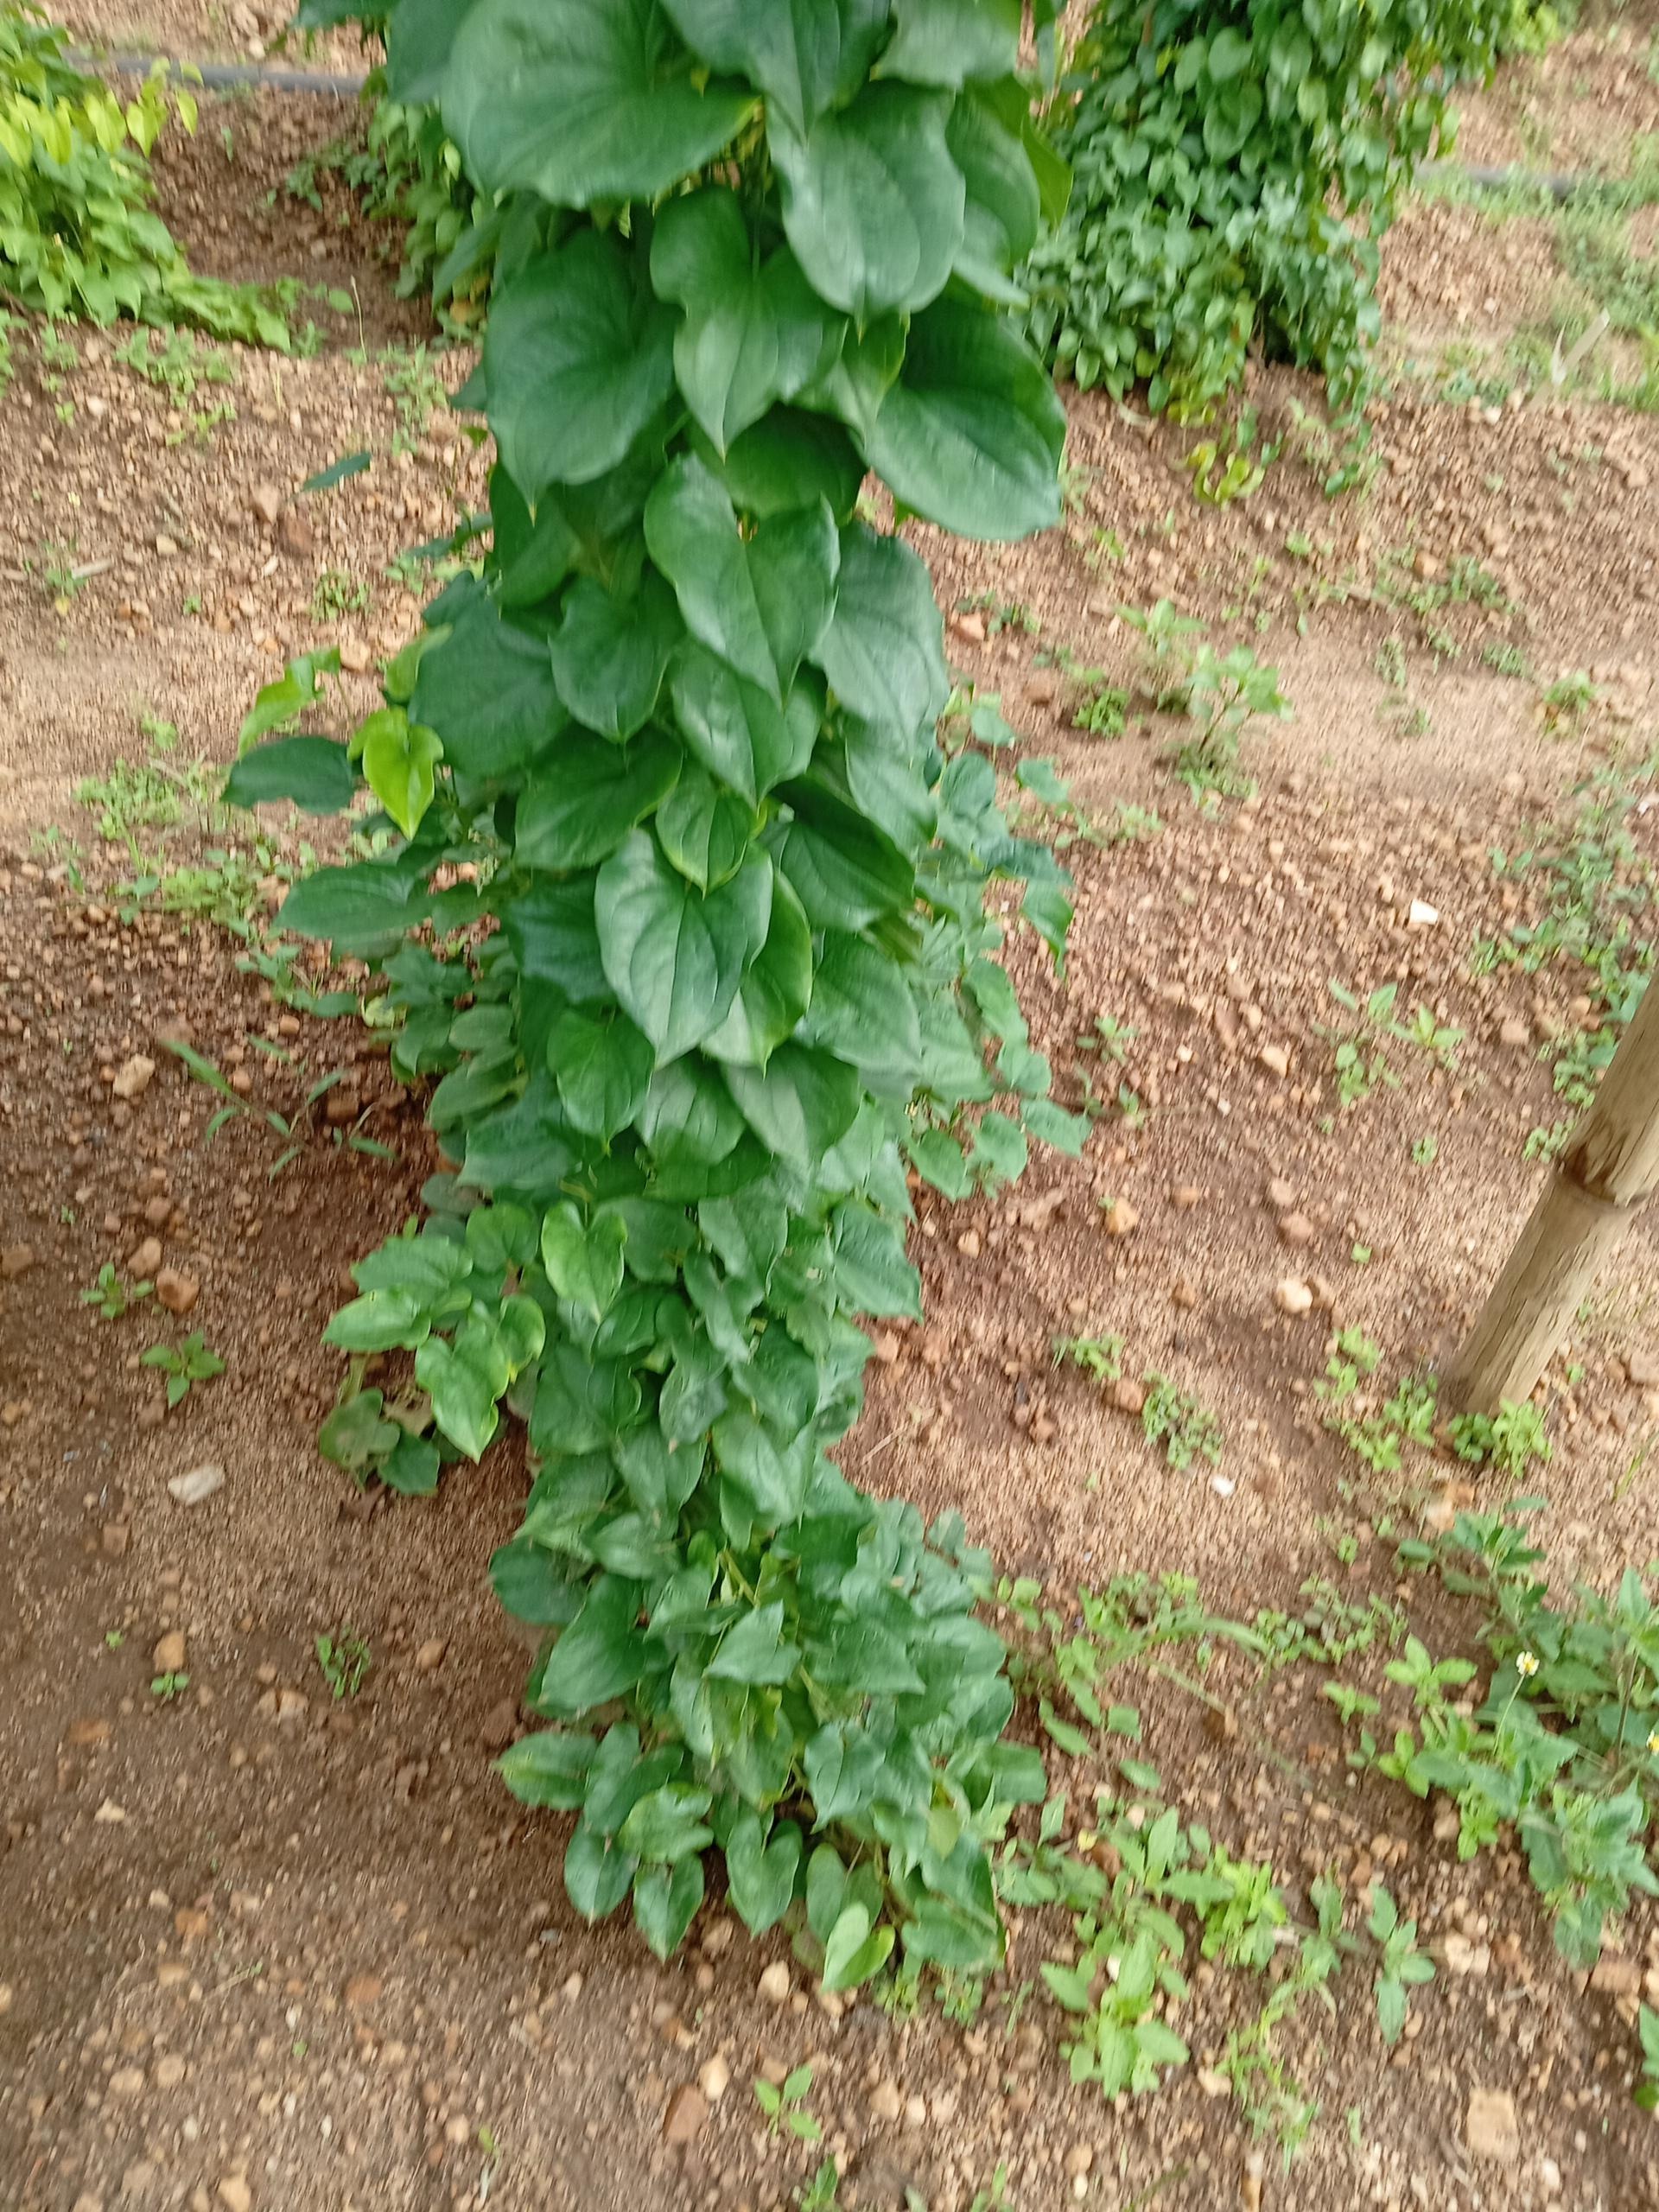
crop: yam
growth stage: vegetative
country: Nigeria
